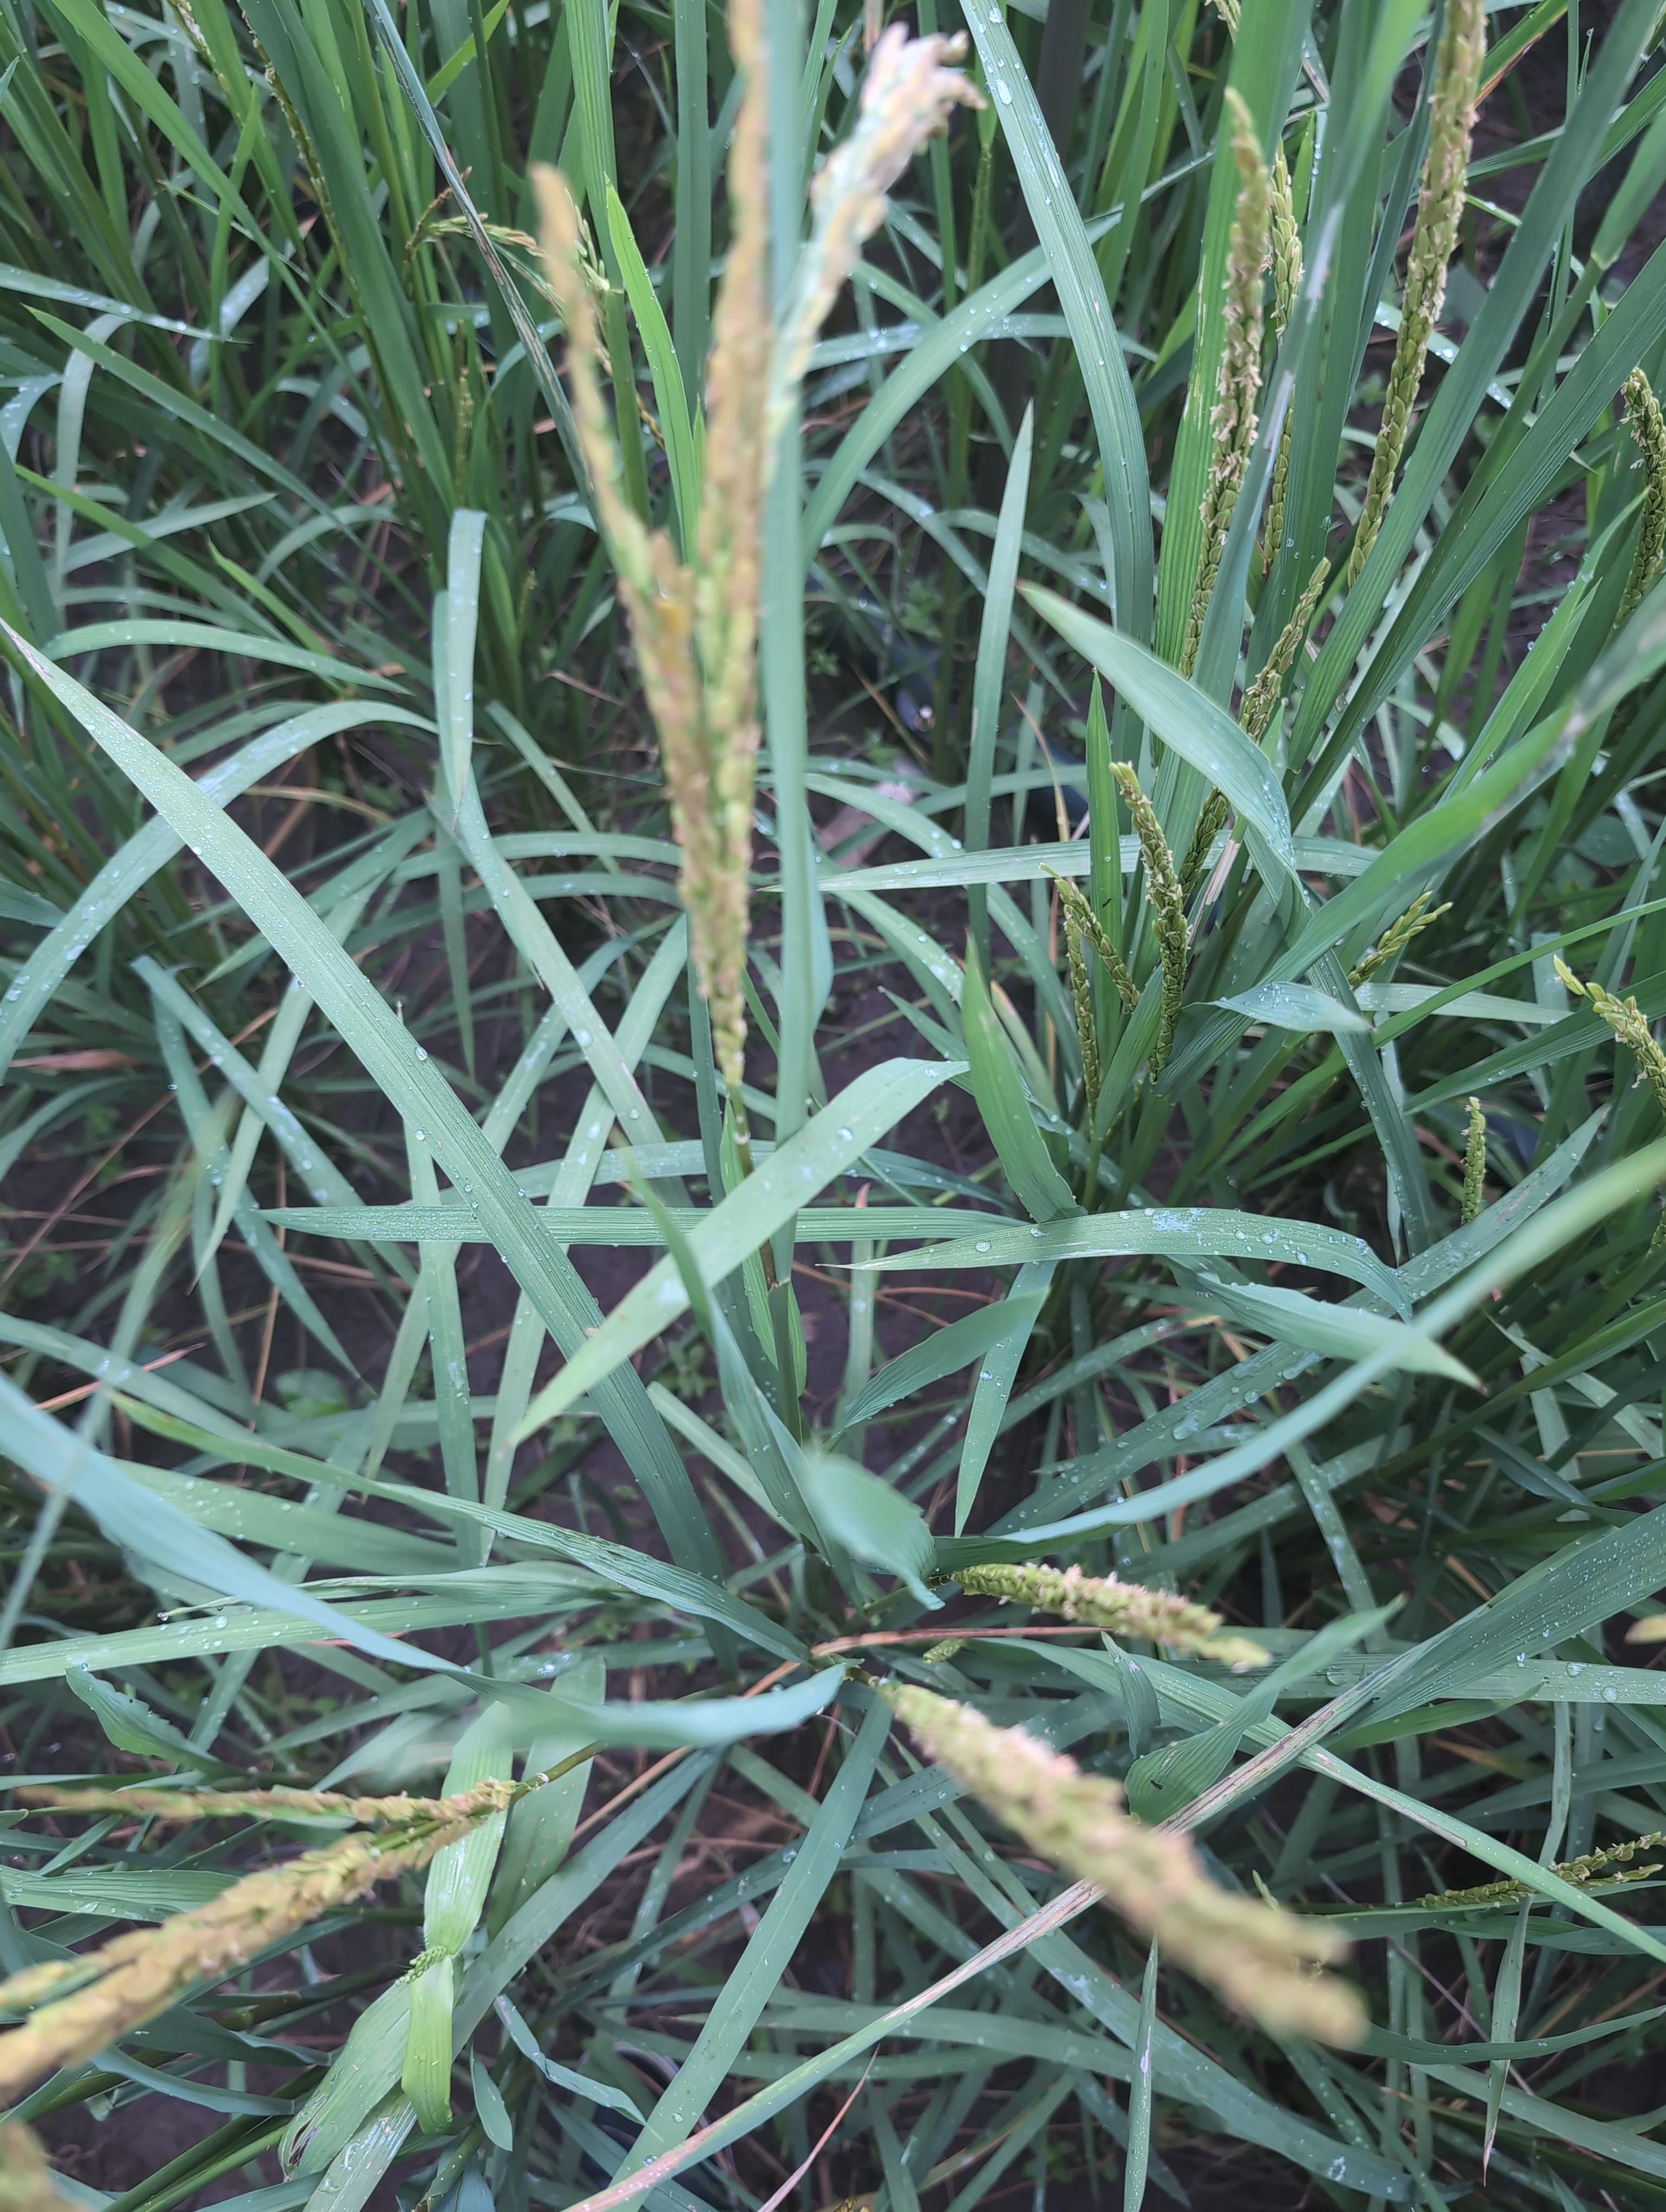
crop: rice
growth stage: stage milk
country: Côte d'Ivoire
